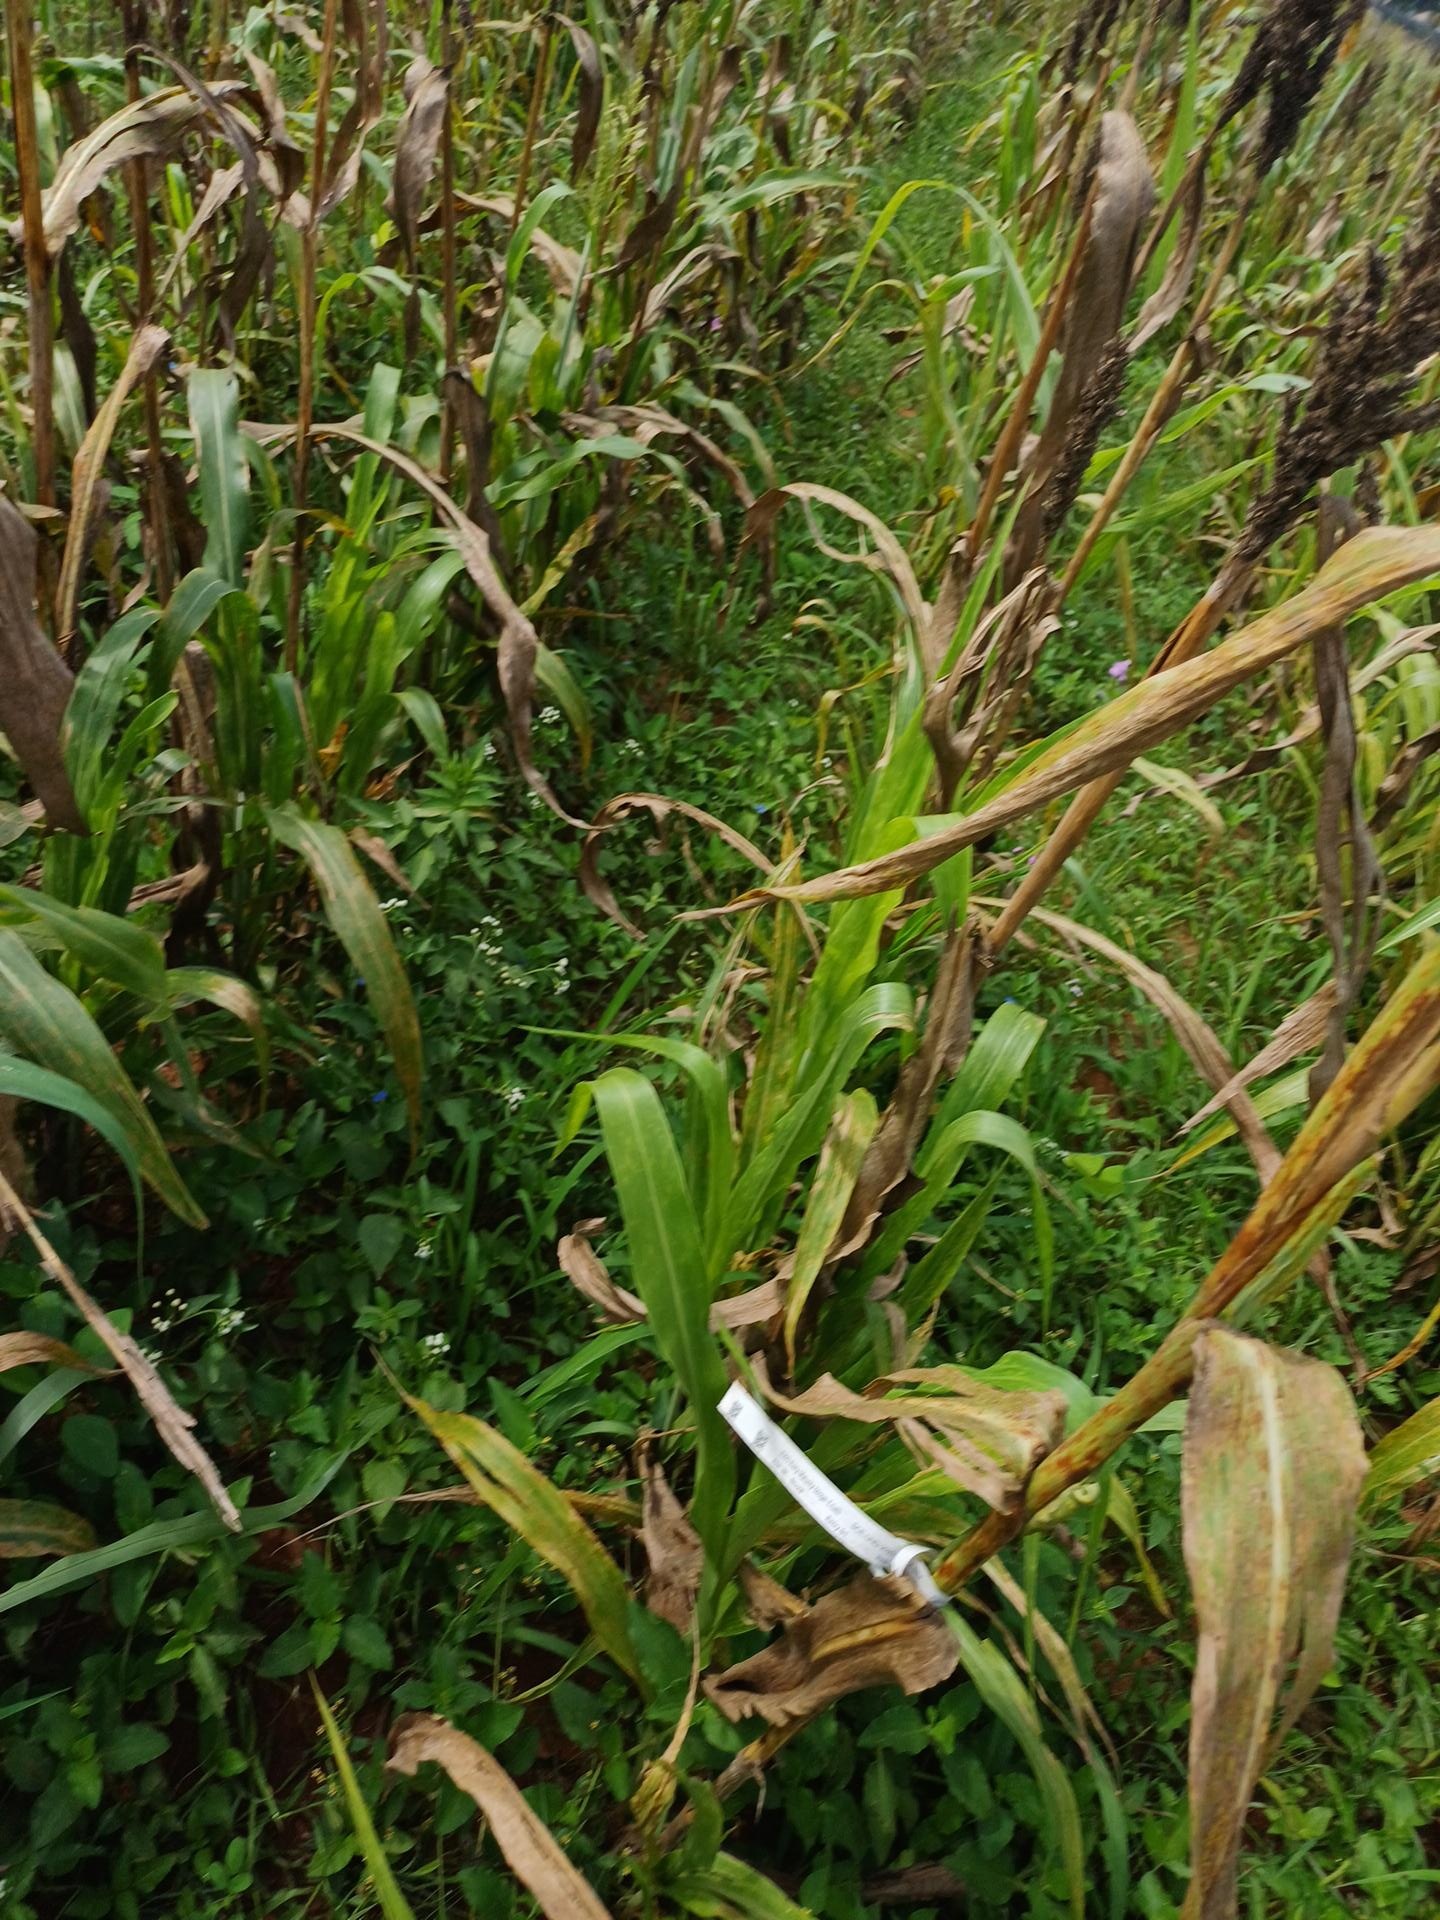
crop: sorghum
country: Kenya
